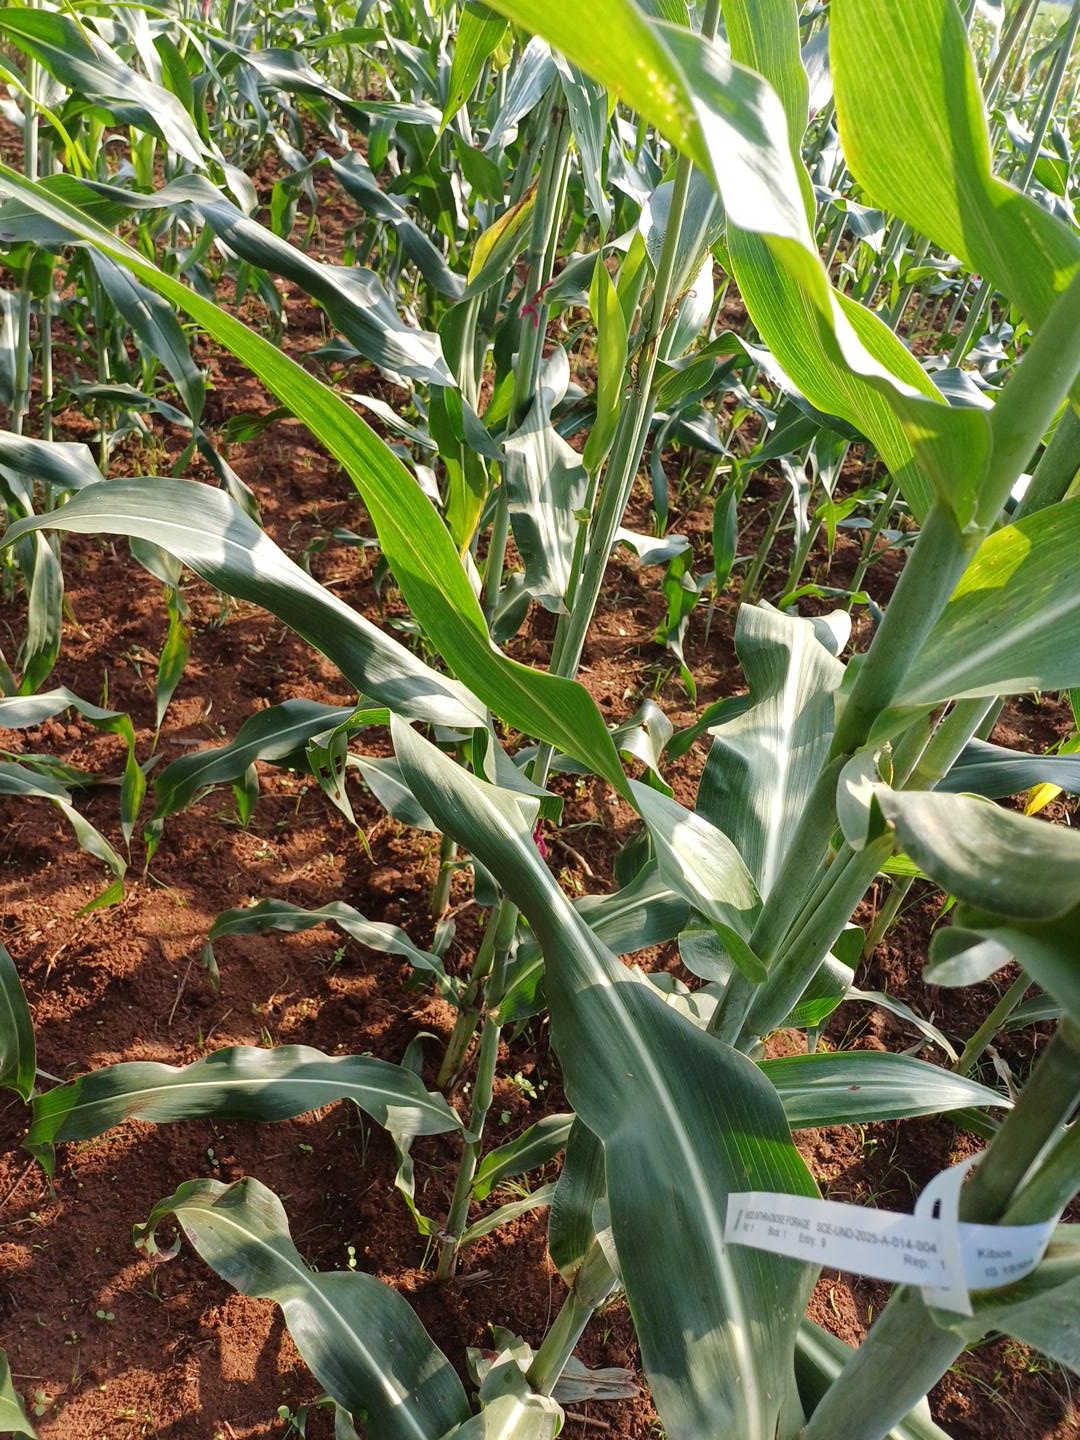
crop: sorghum
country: Kenya
